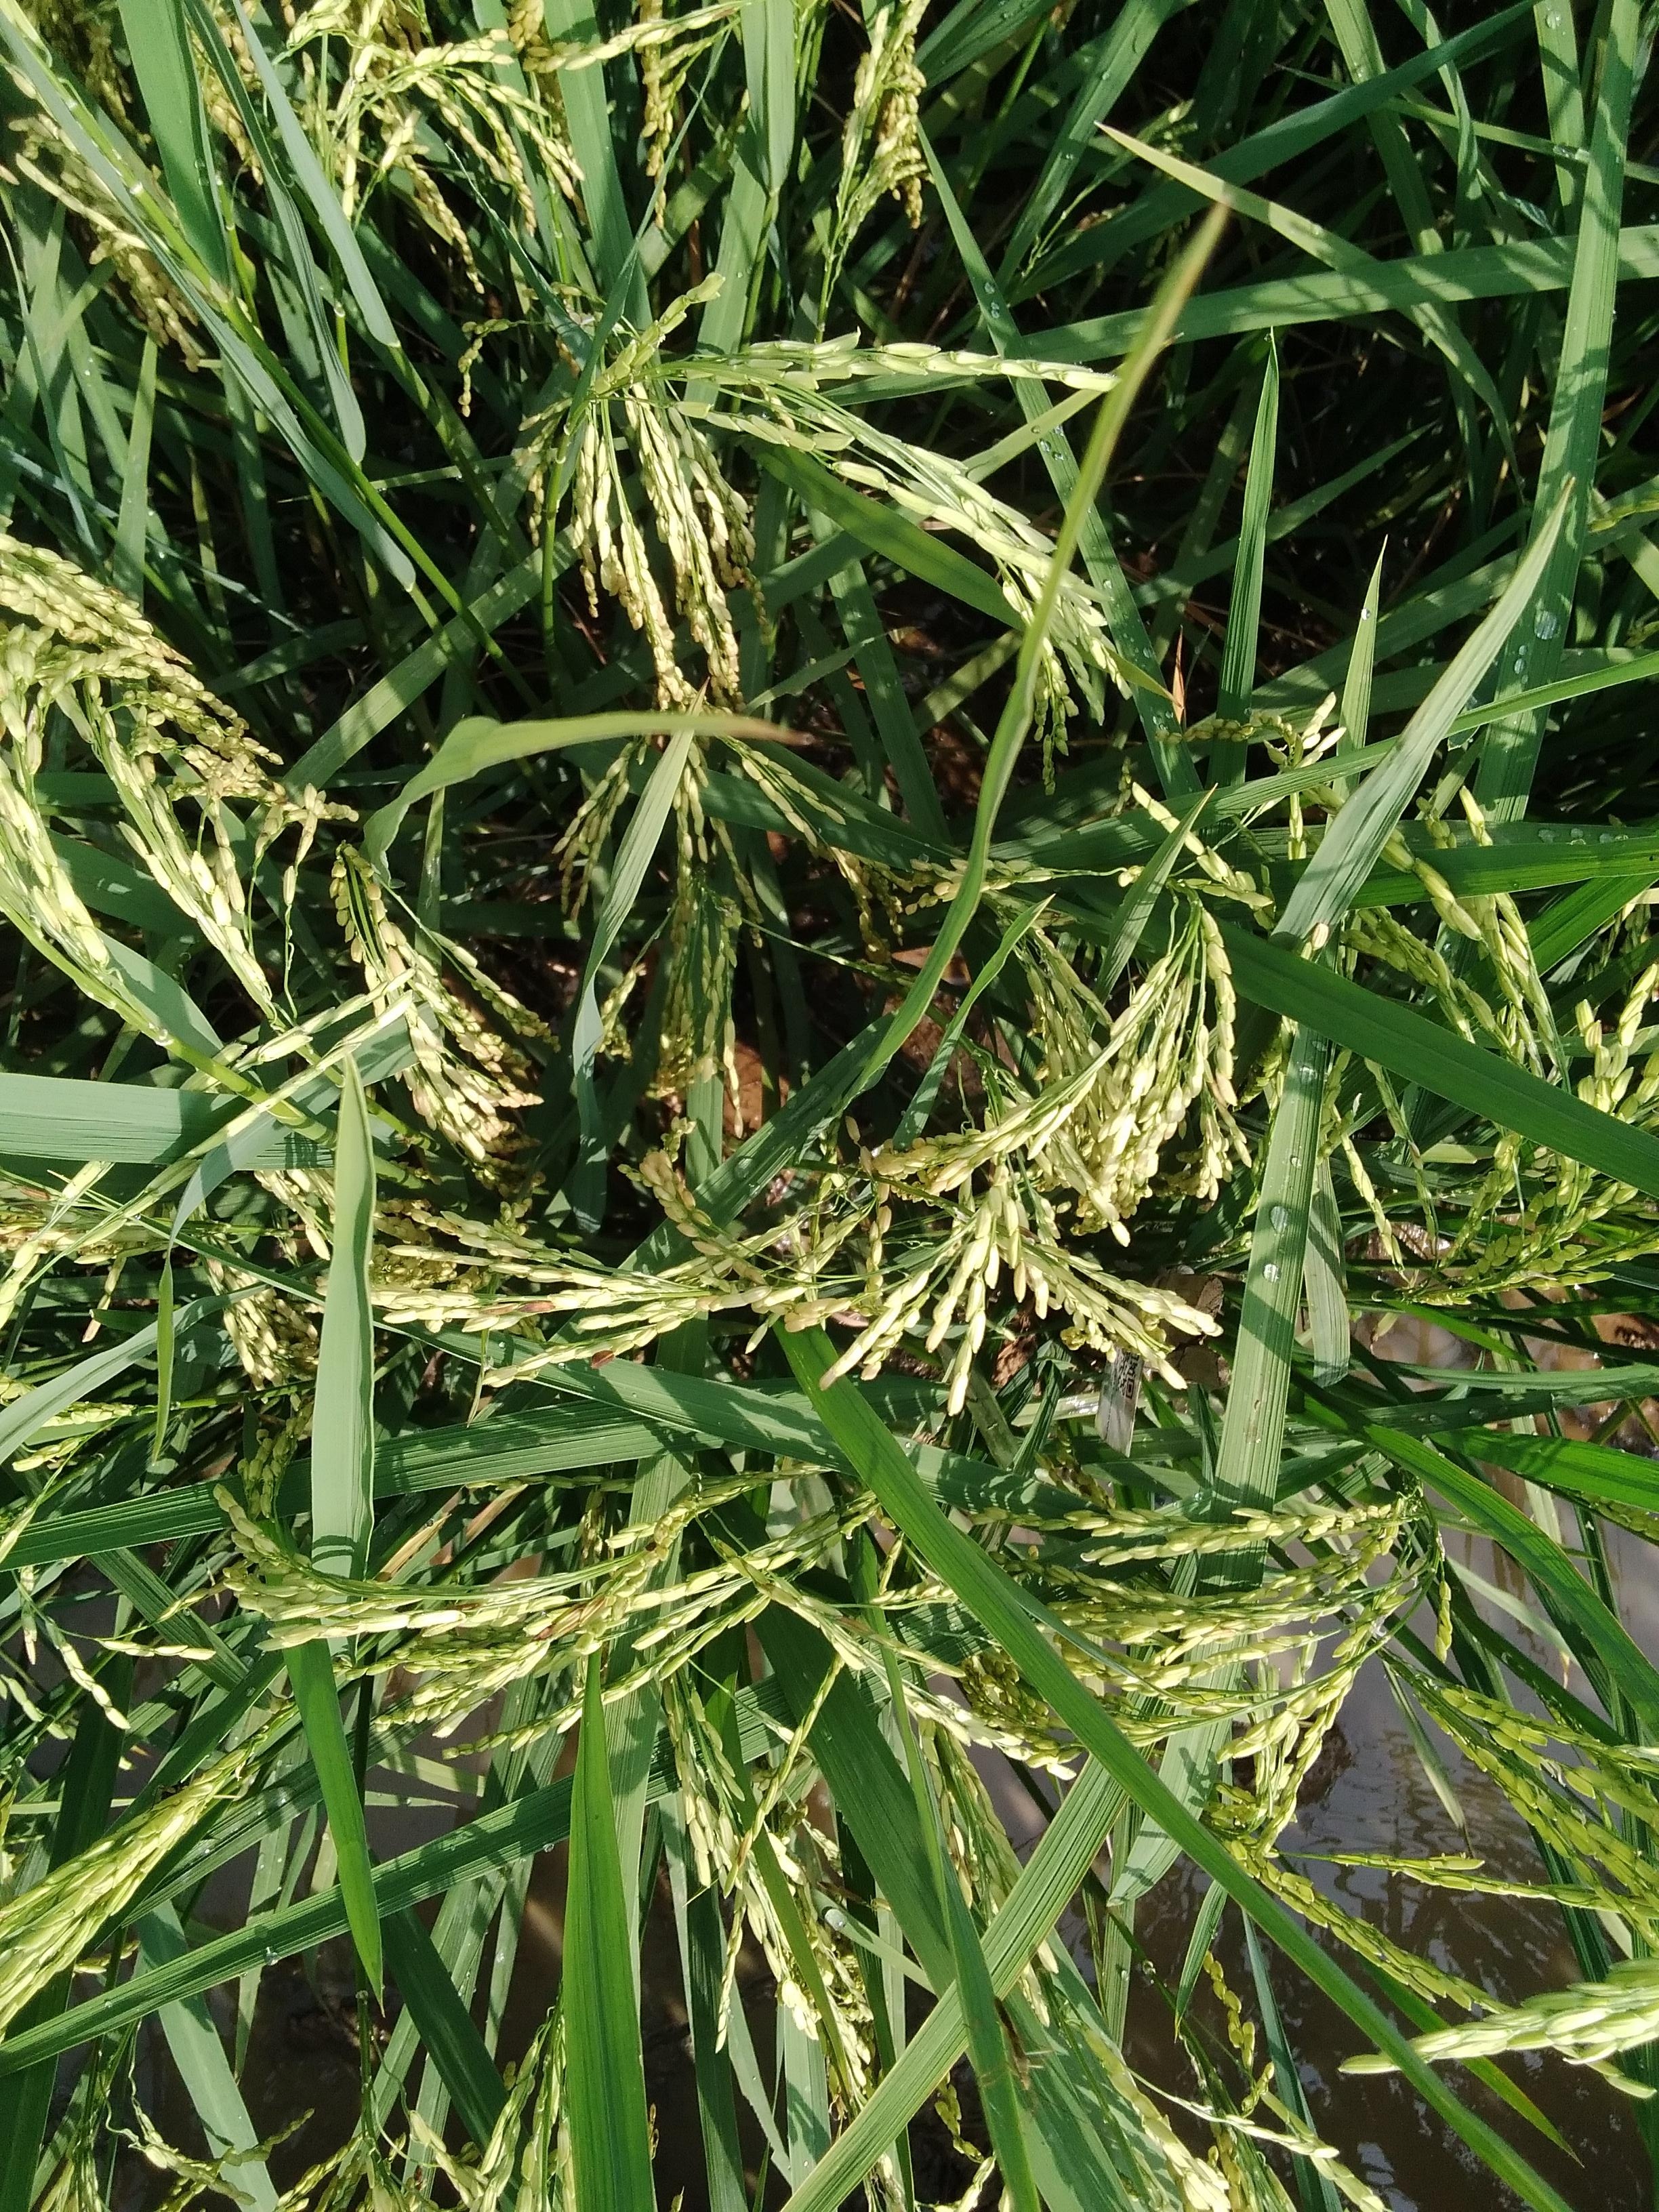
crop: rice
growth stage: ripening
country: Nigeria
